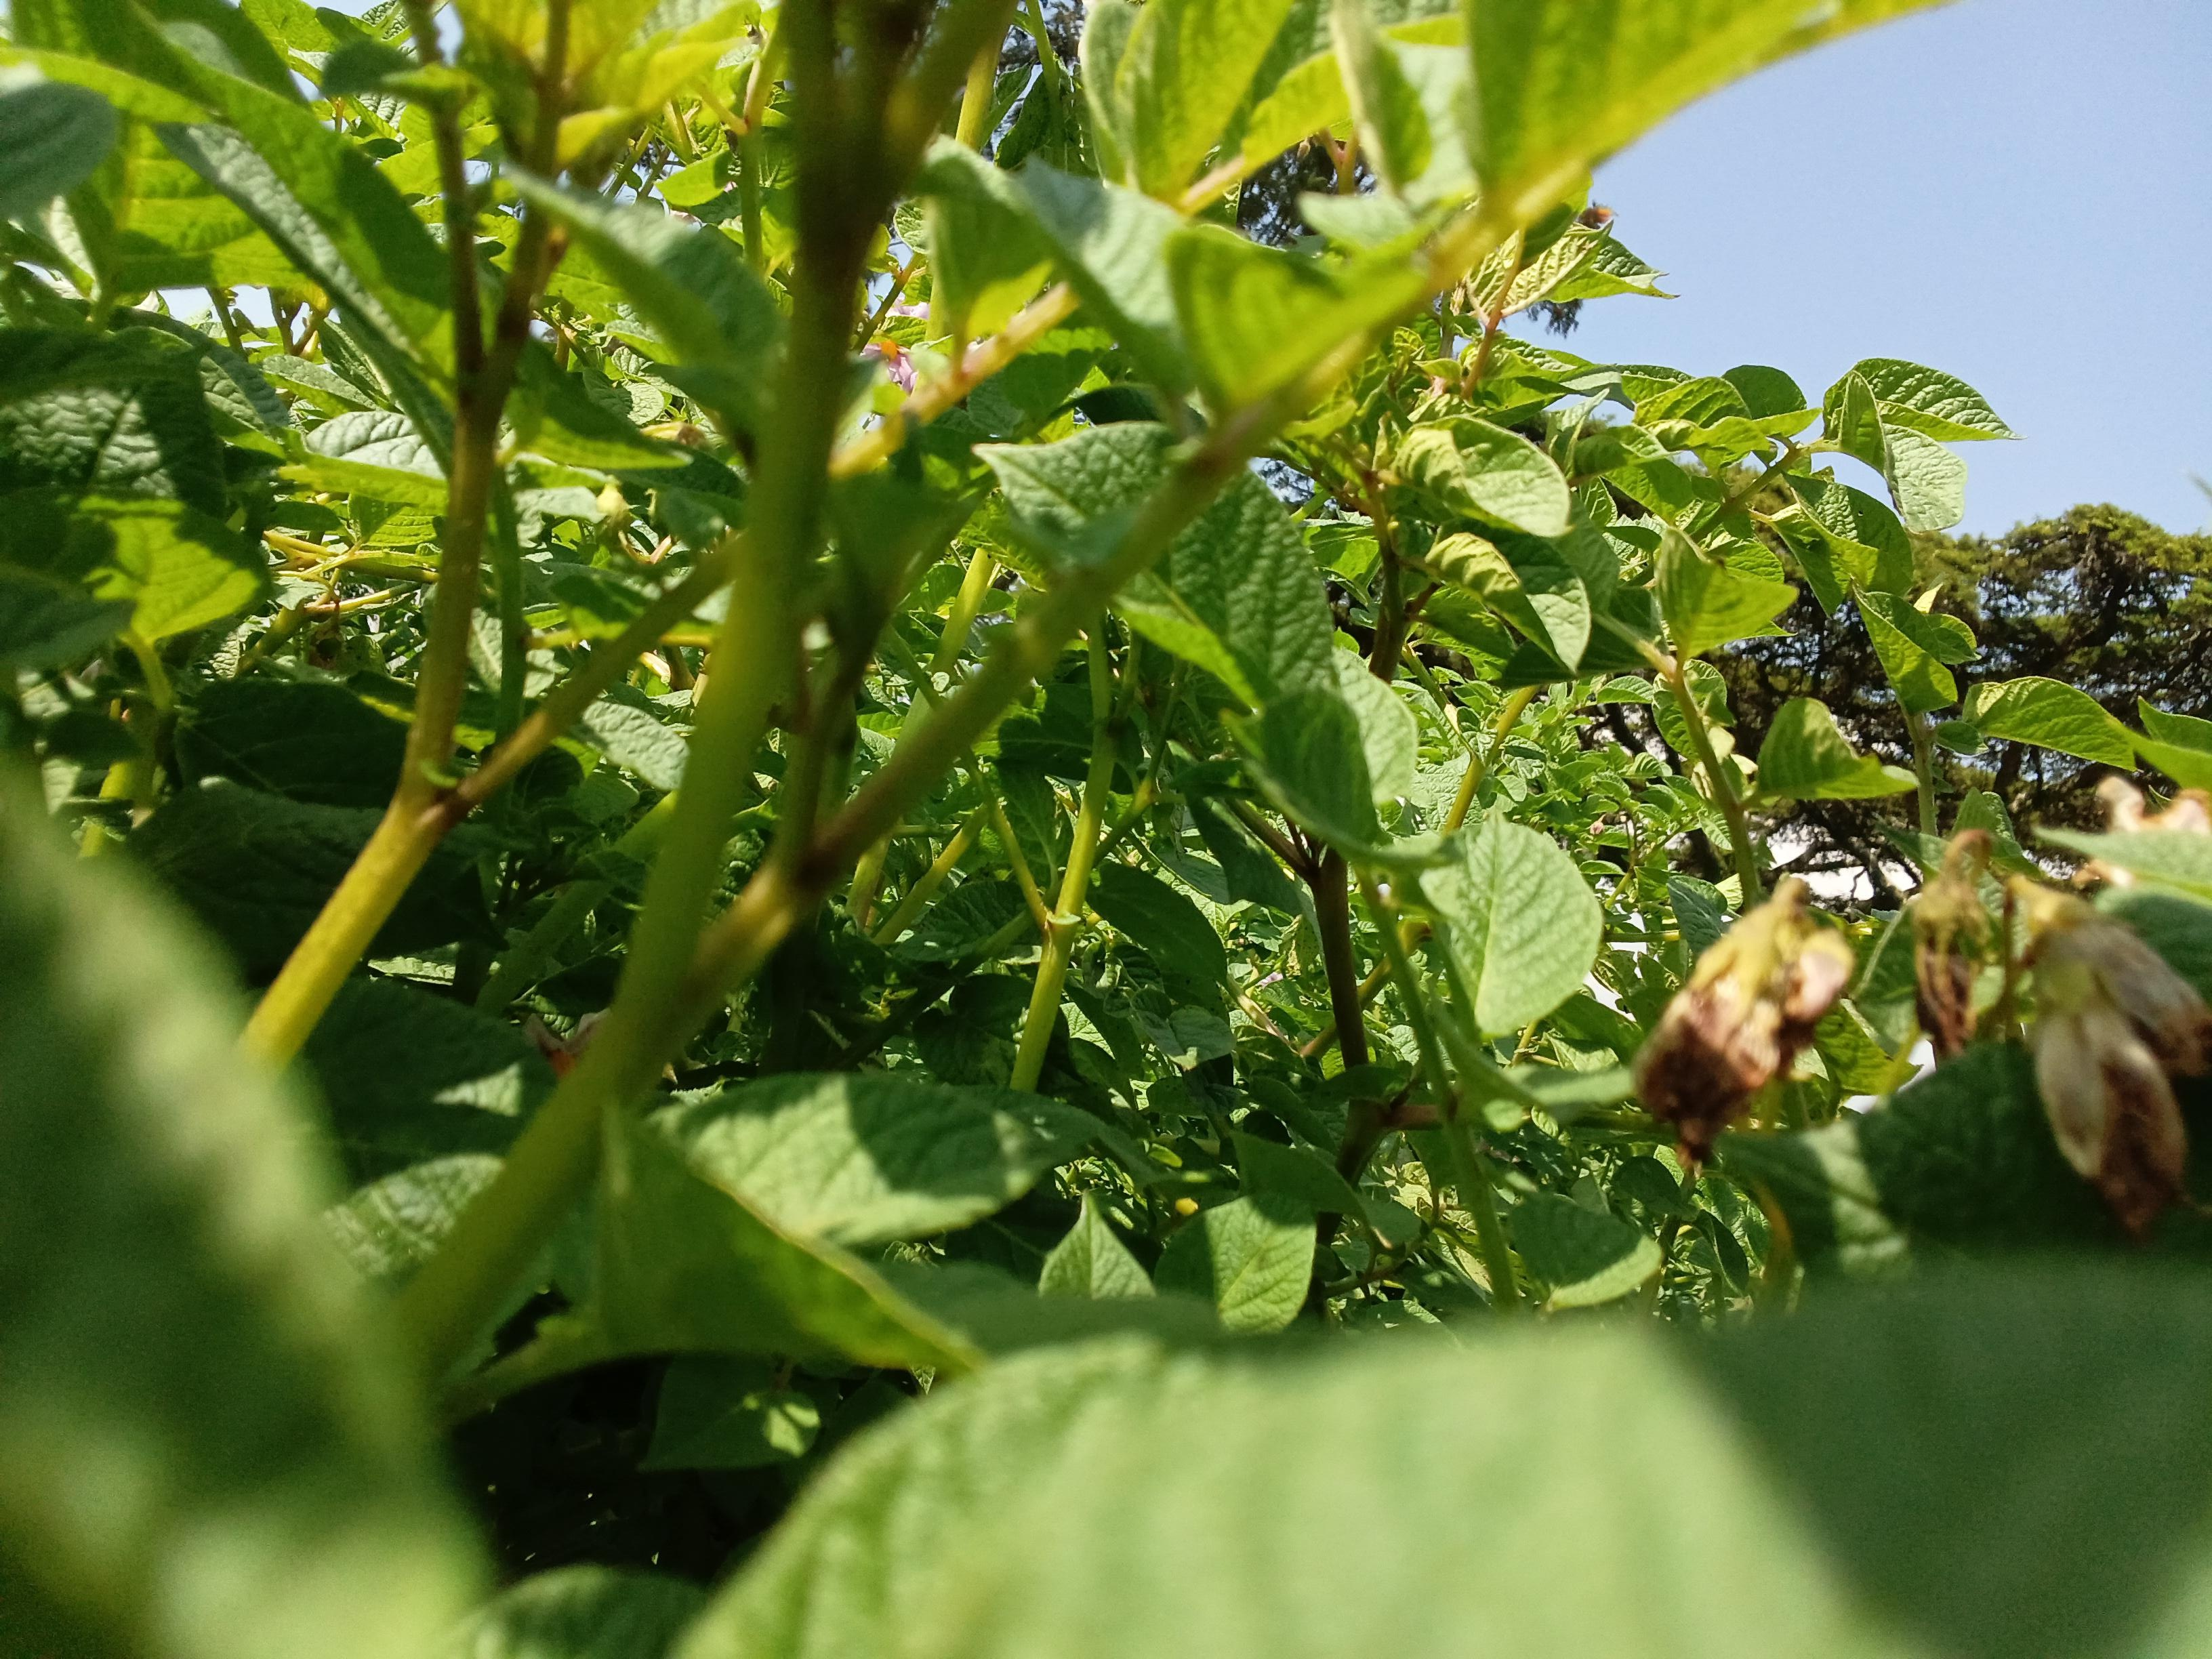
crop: potato
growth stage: flowering
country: Kenya
